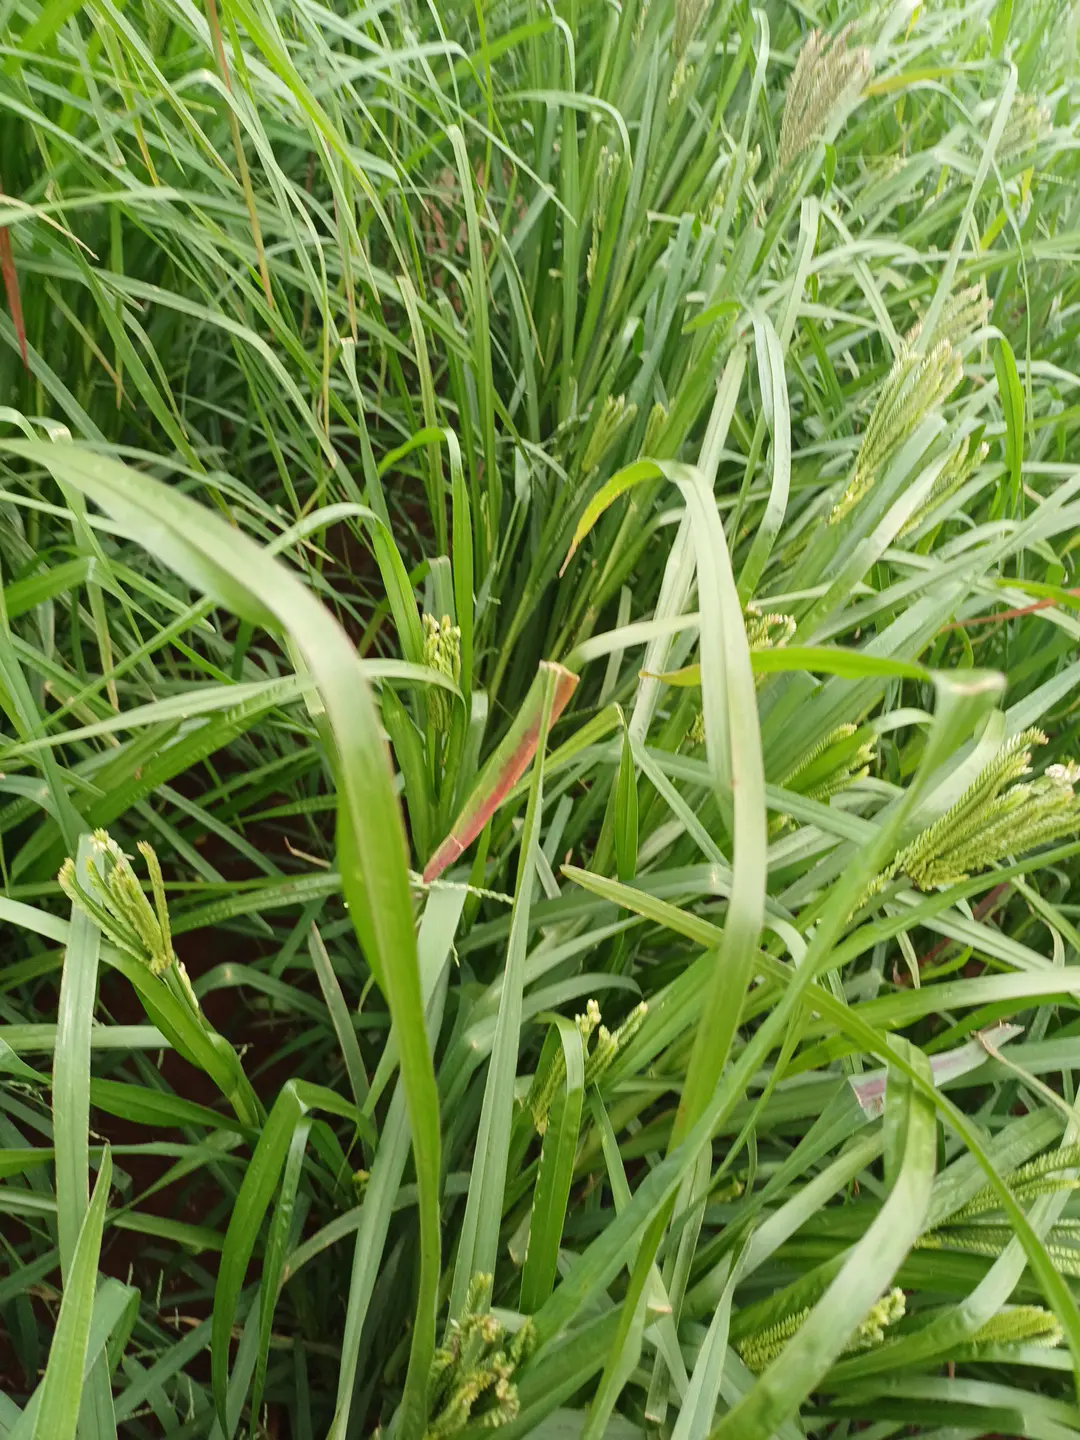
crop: finger millet
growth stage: heading tuber
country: Kenya
